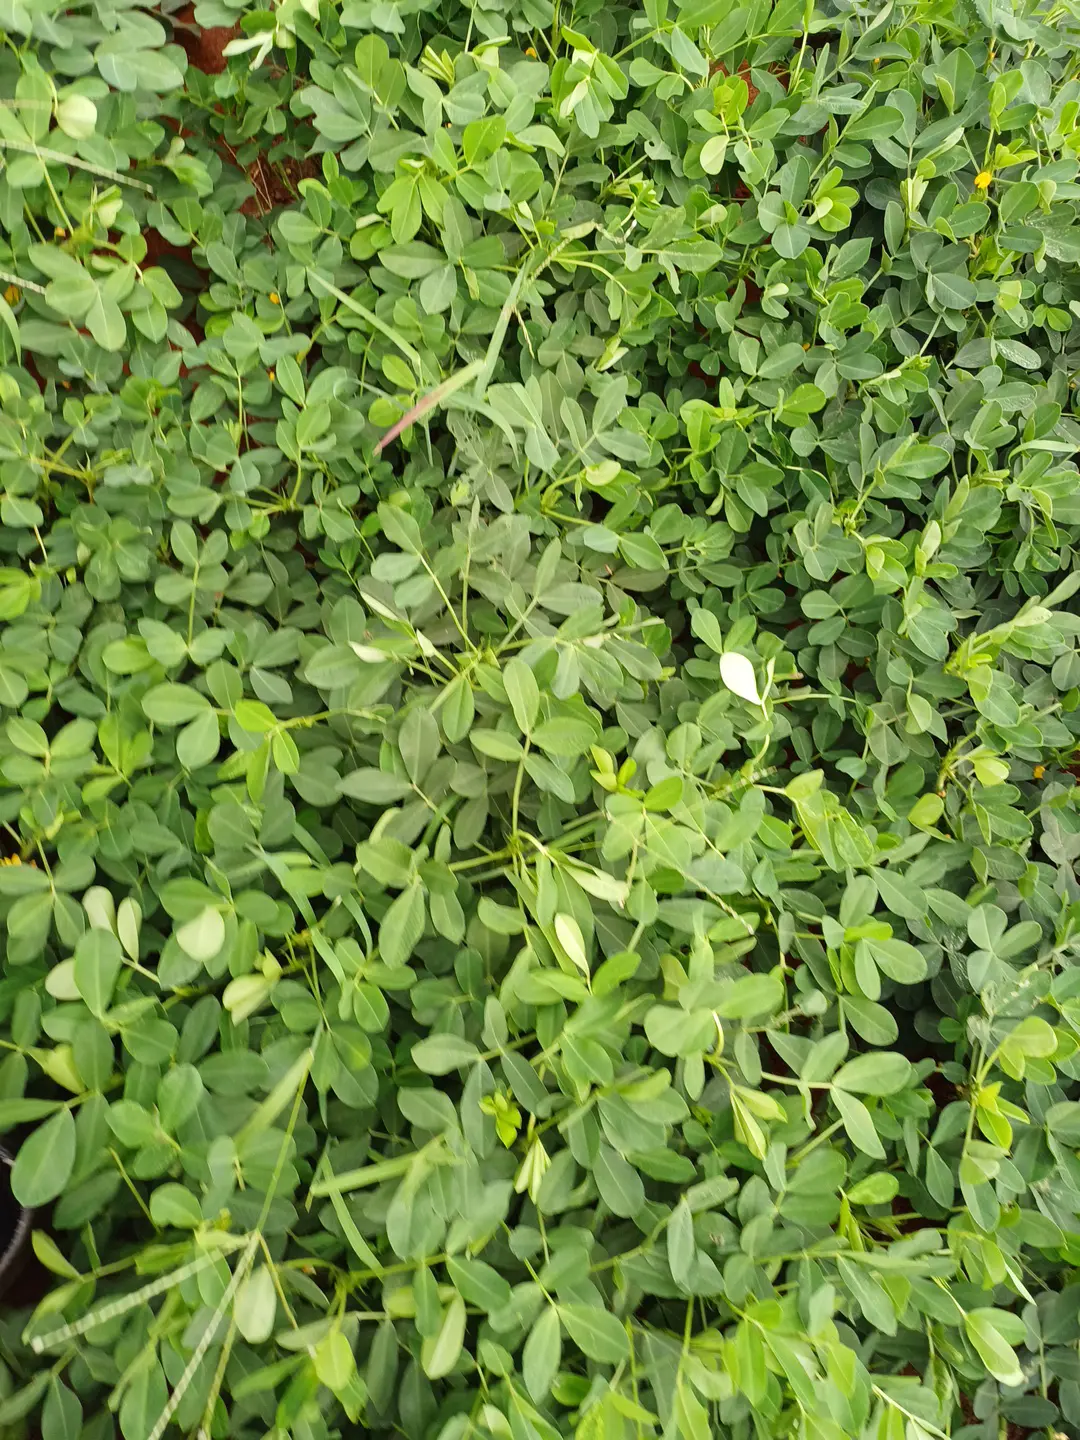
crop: groundnut
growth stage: flowering
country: Kenya
